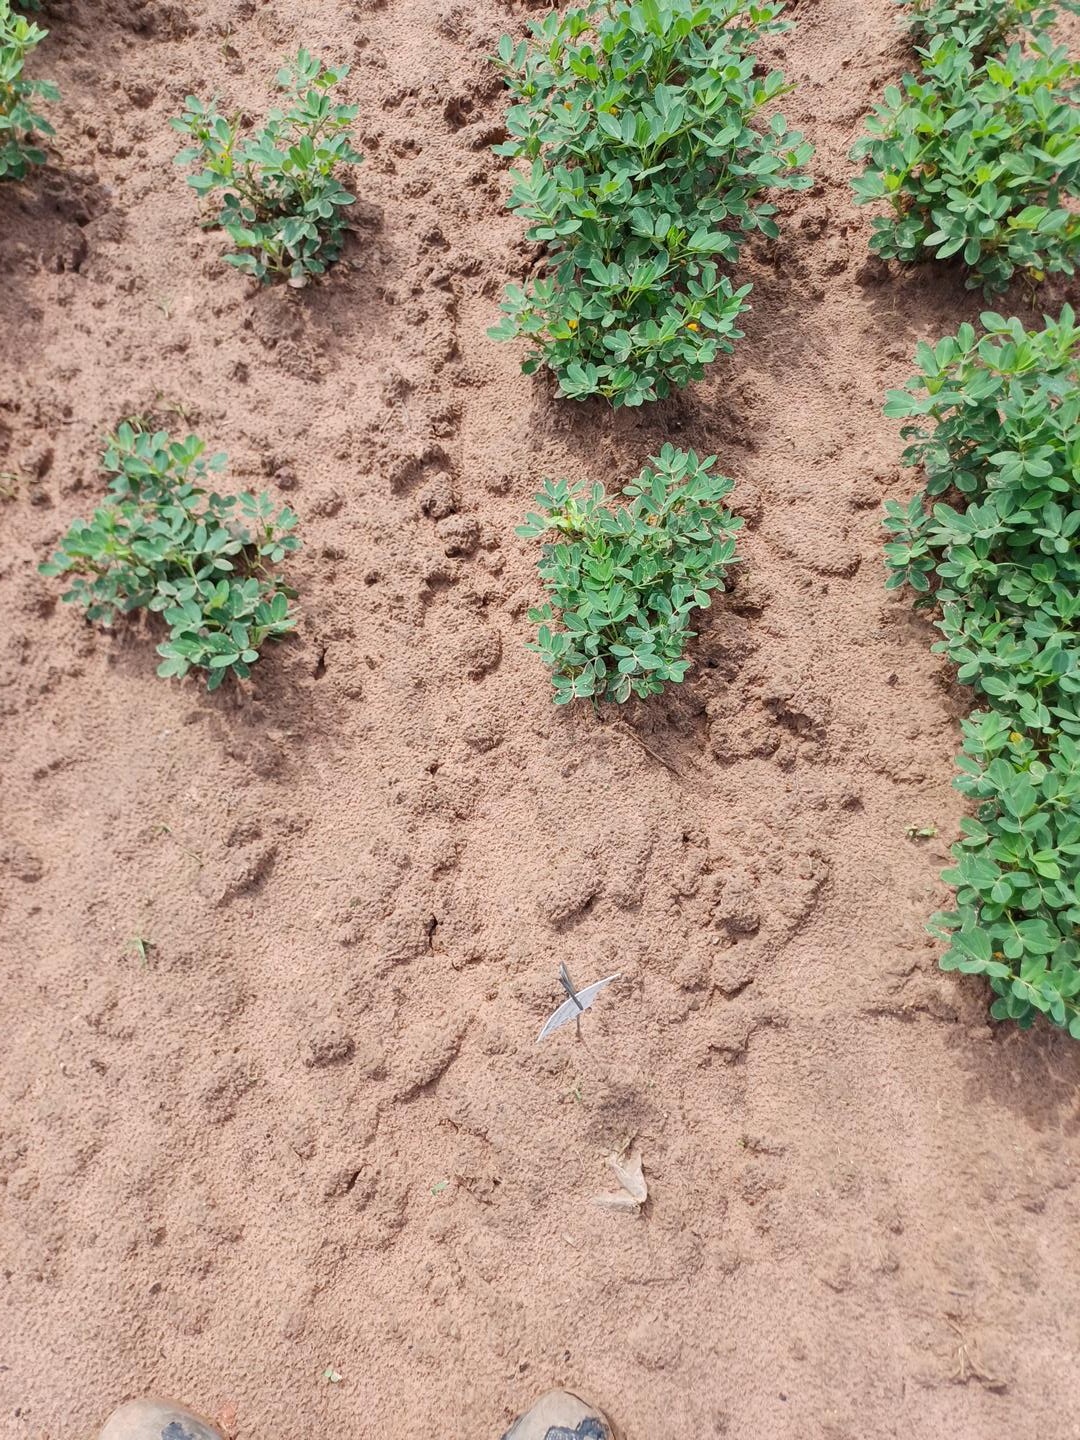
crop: groundnut
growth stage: flowering
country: Senegal
